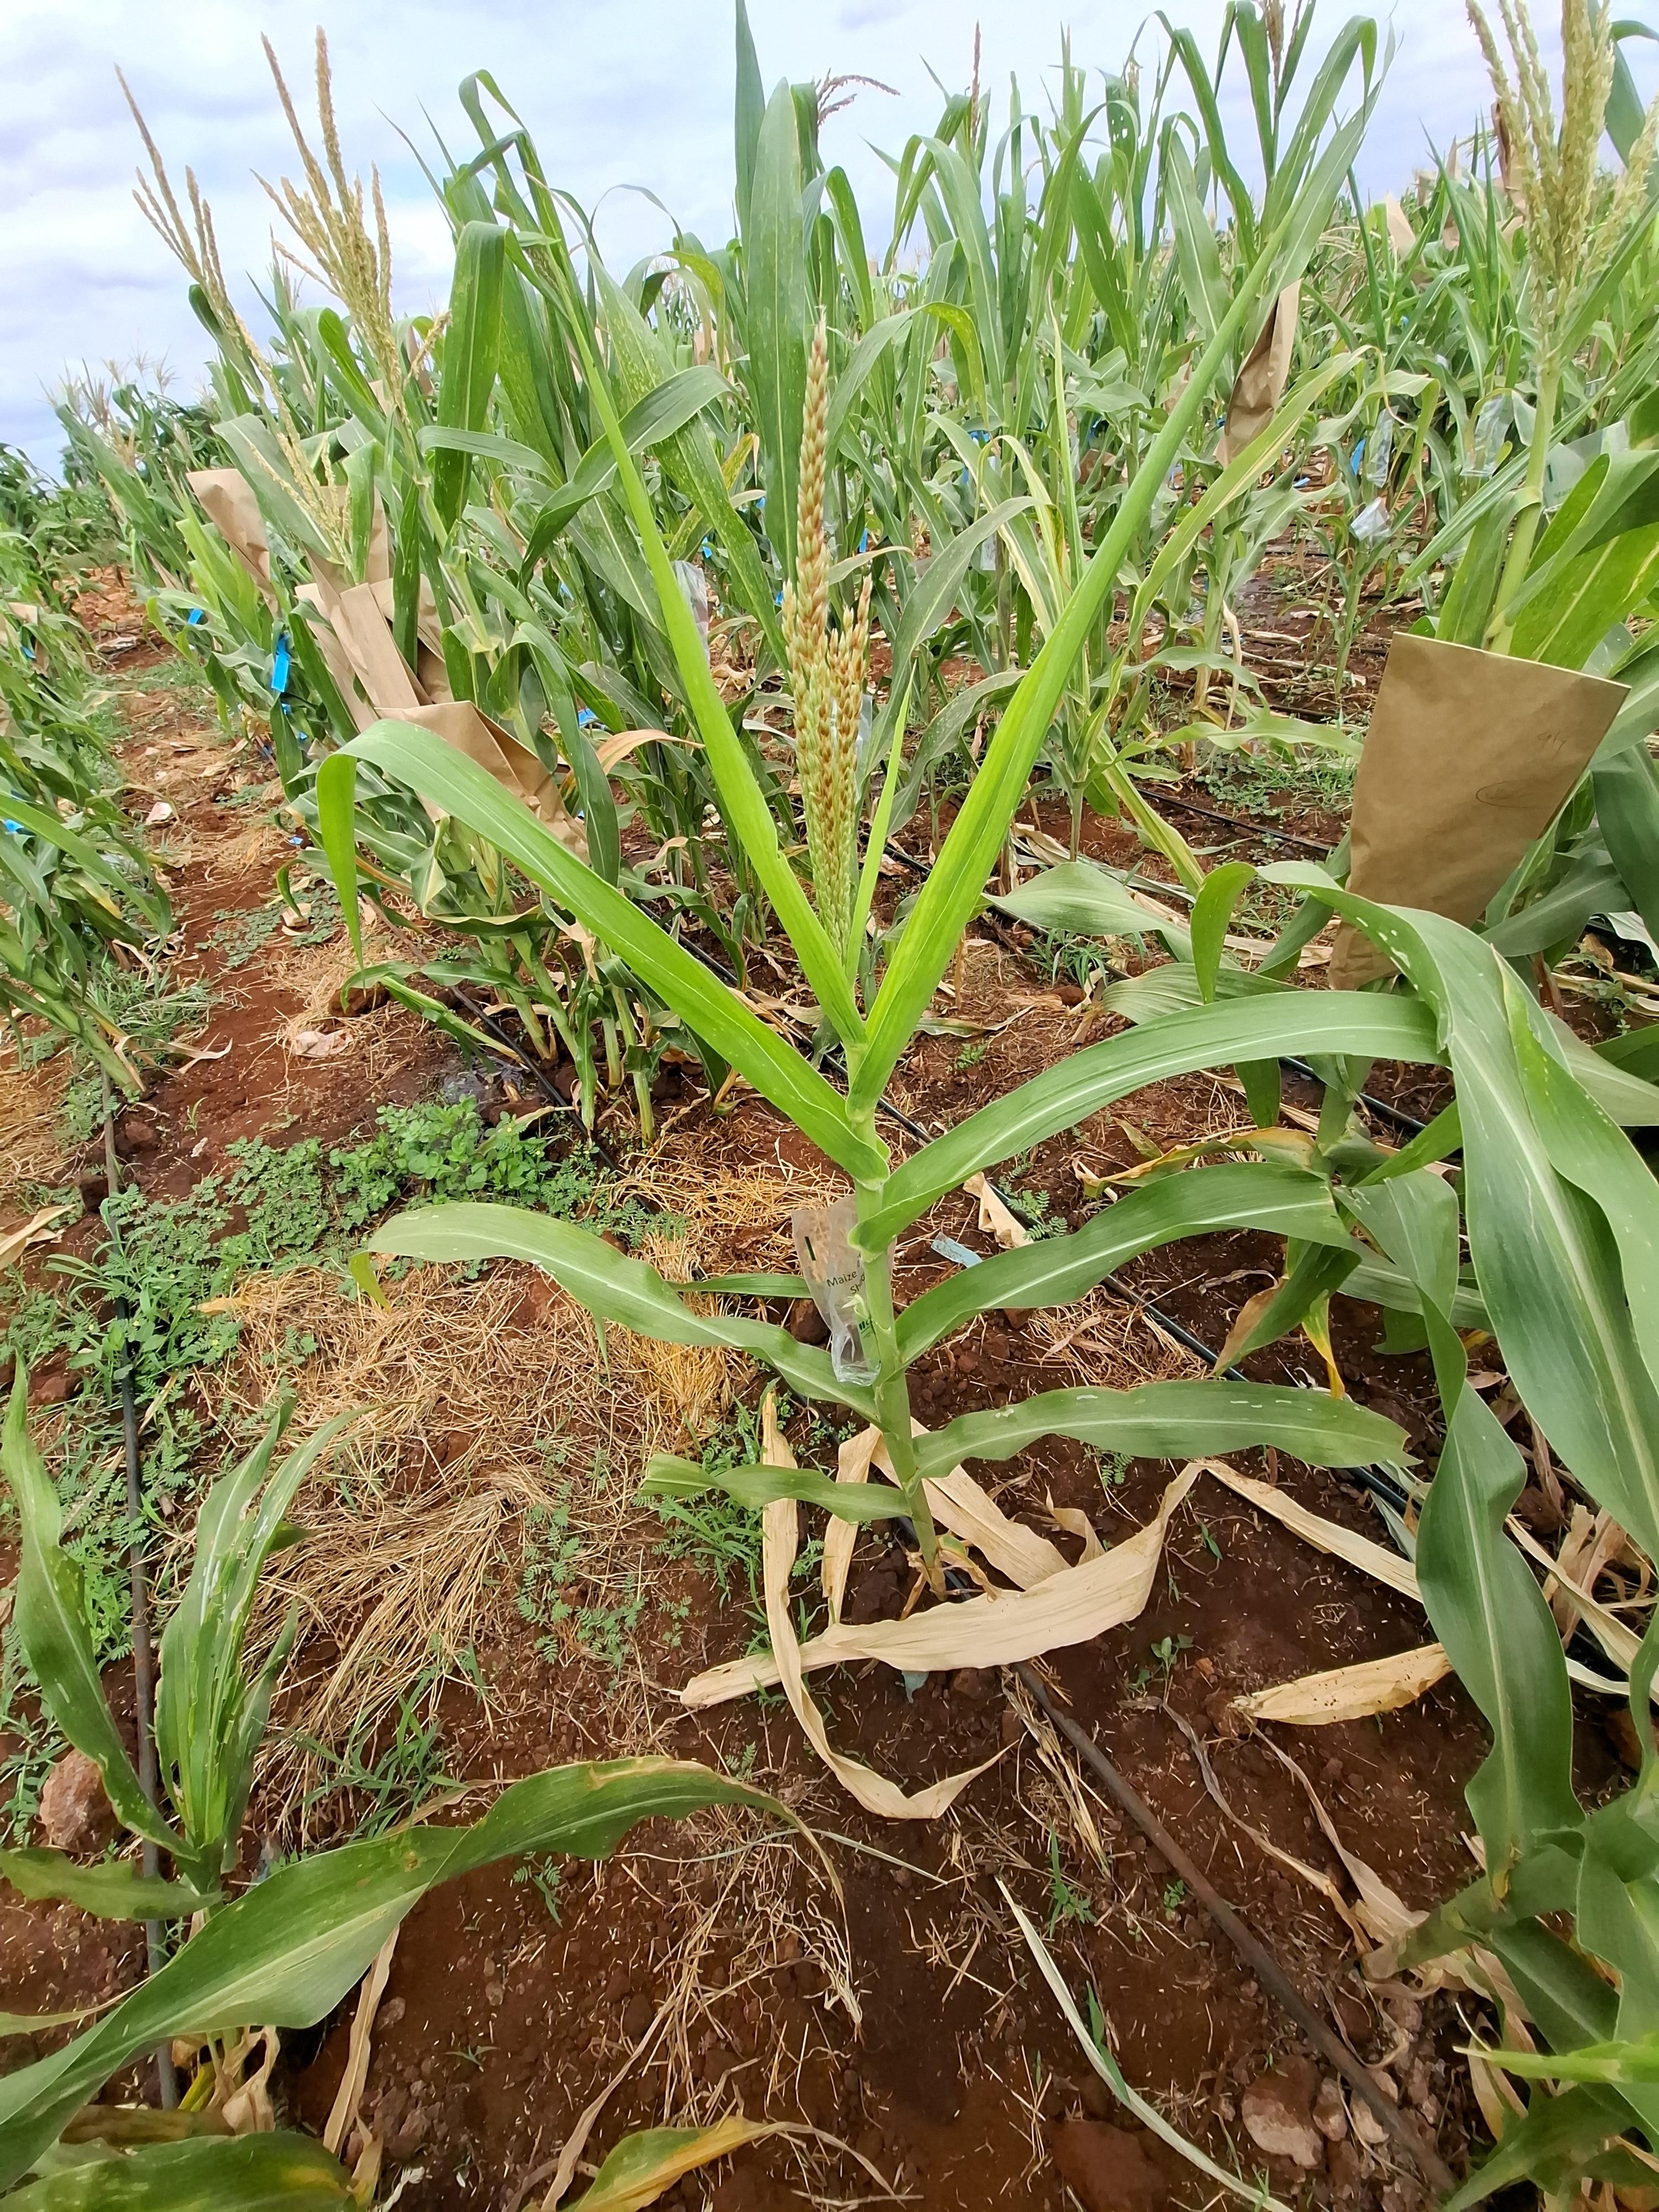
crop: maize
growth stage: flowering
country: Kenya
